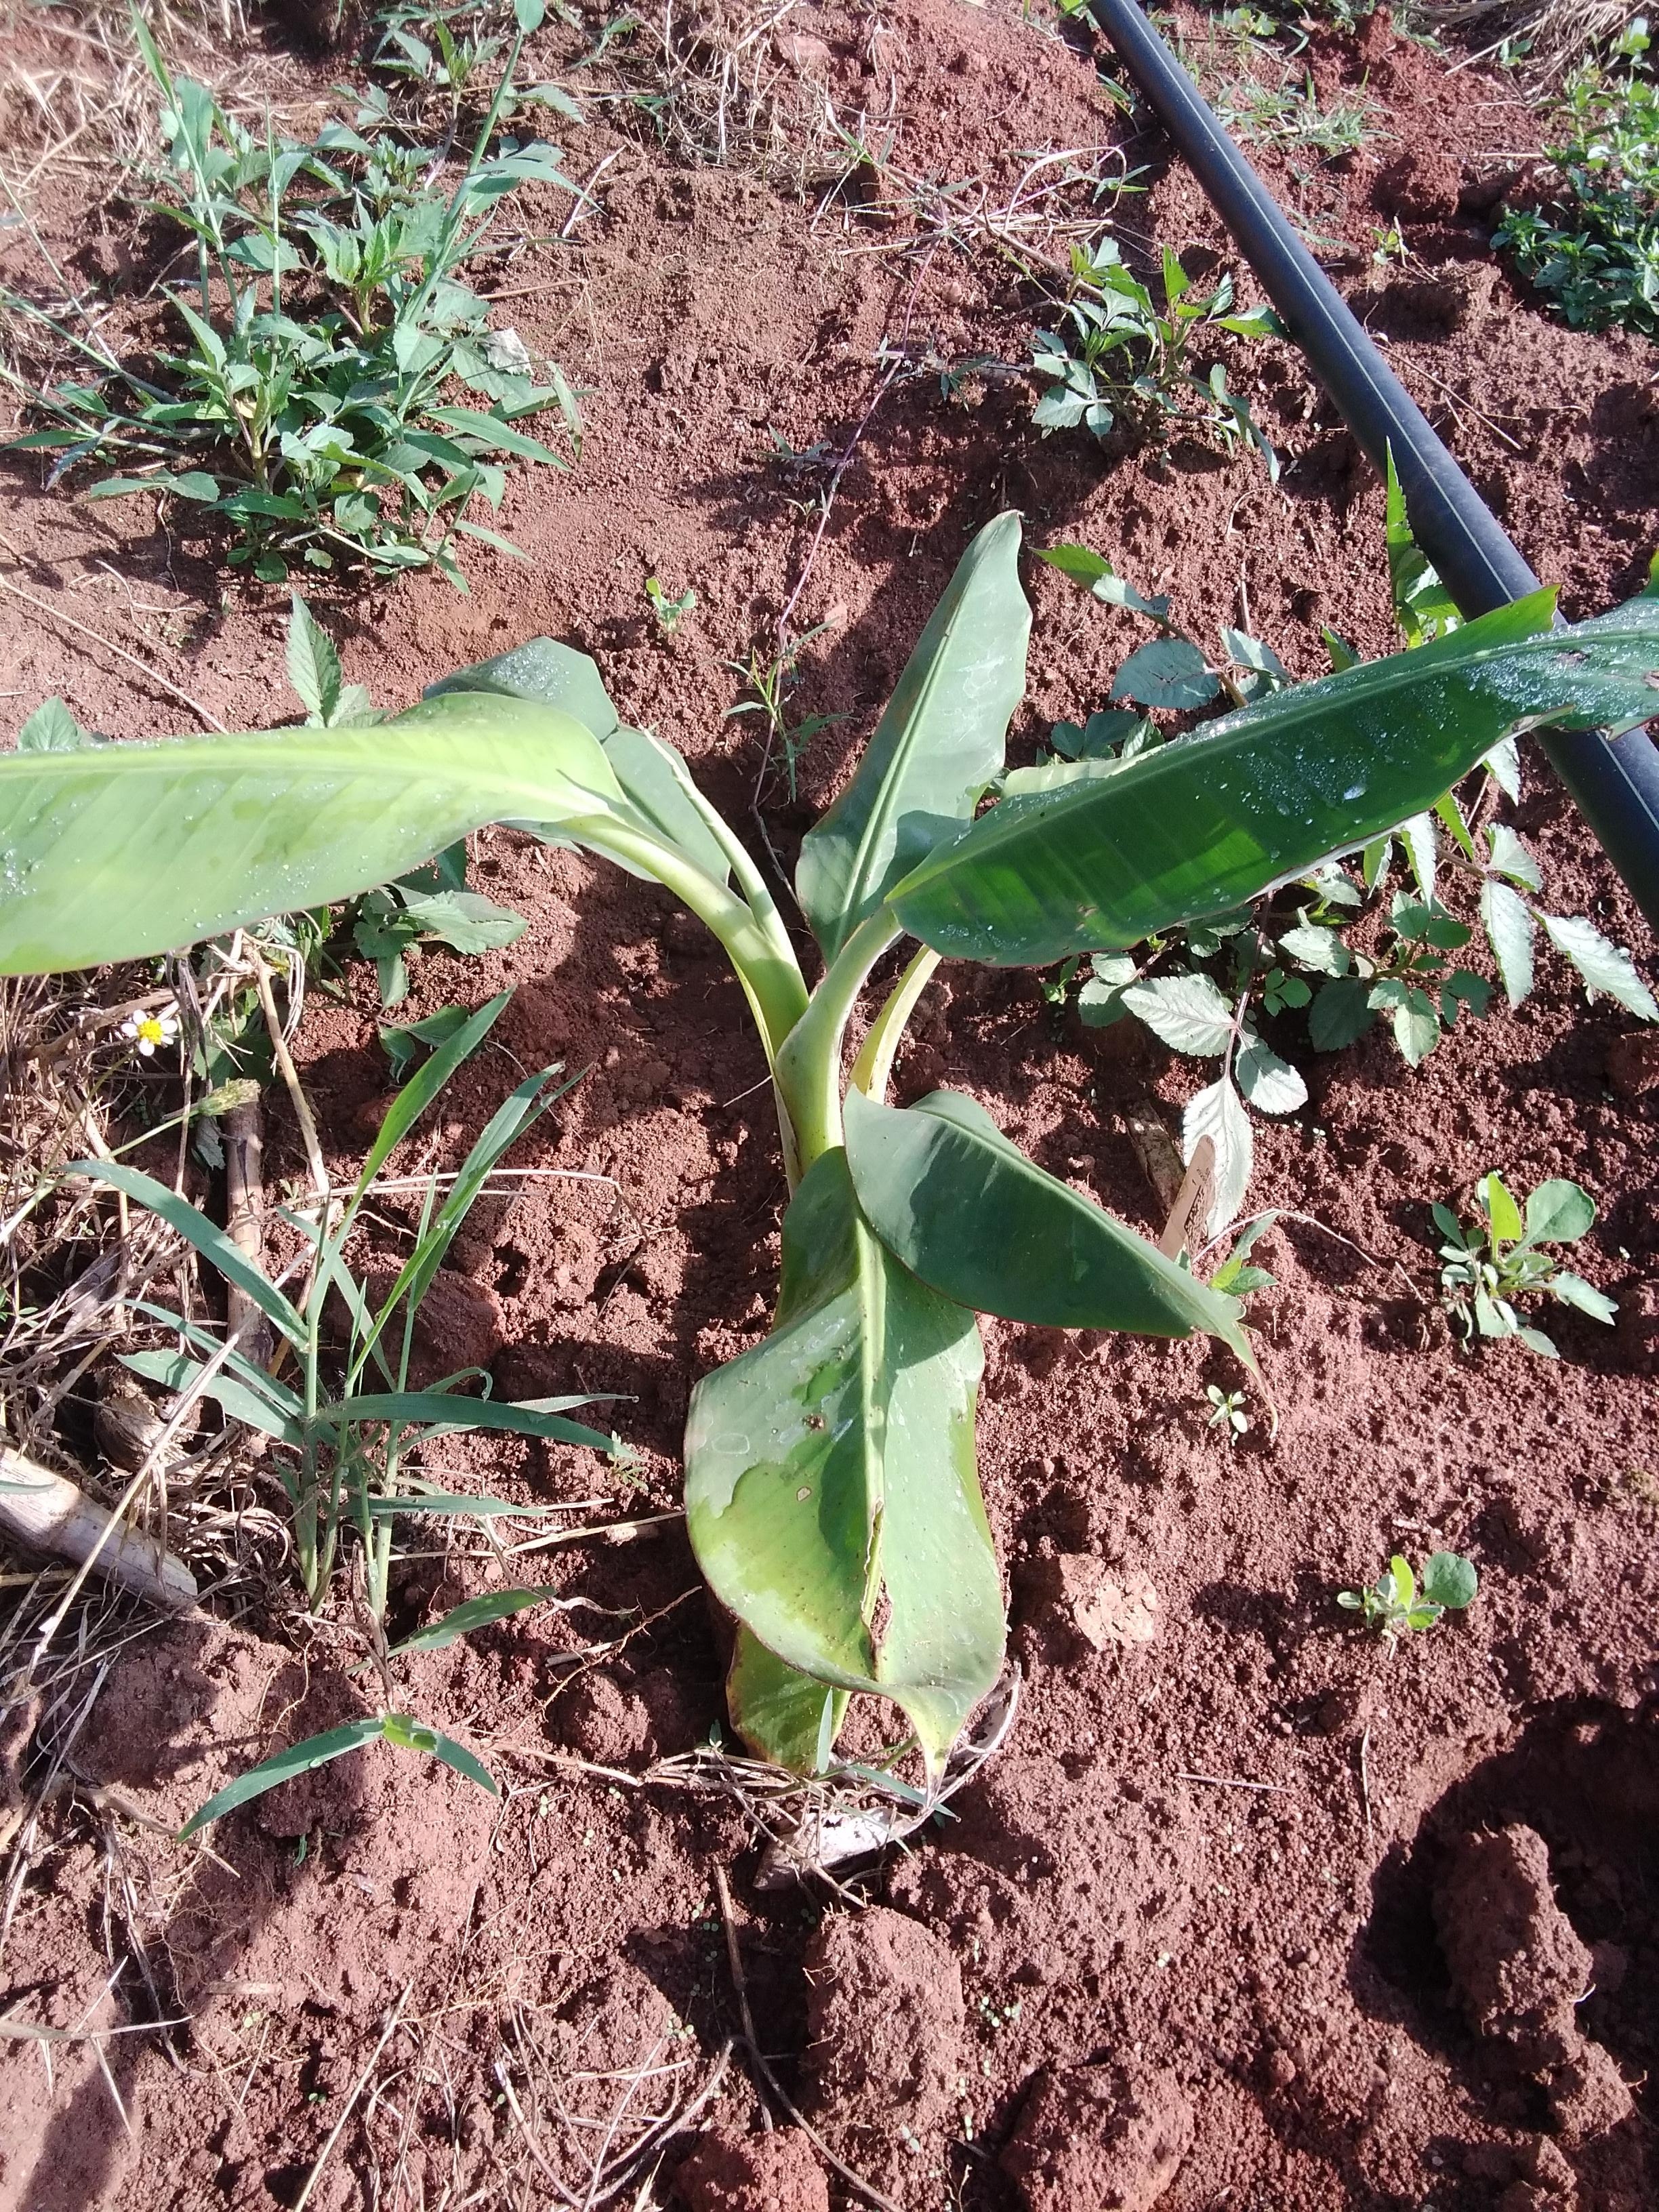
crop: banana
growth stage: vegetative
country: Tanzania
